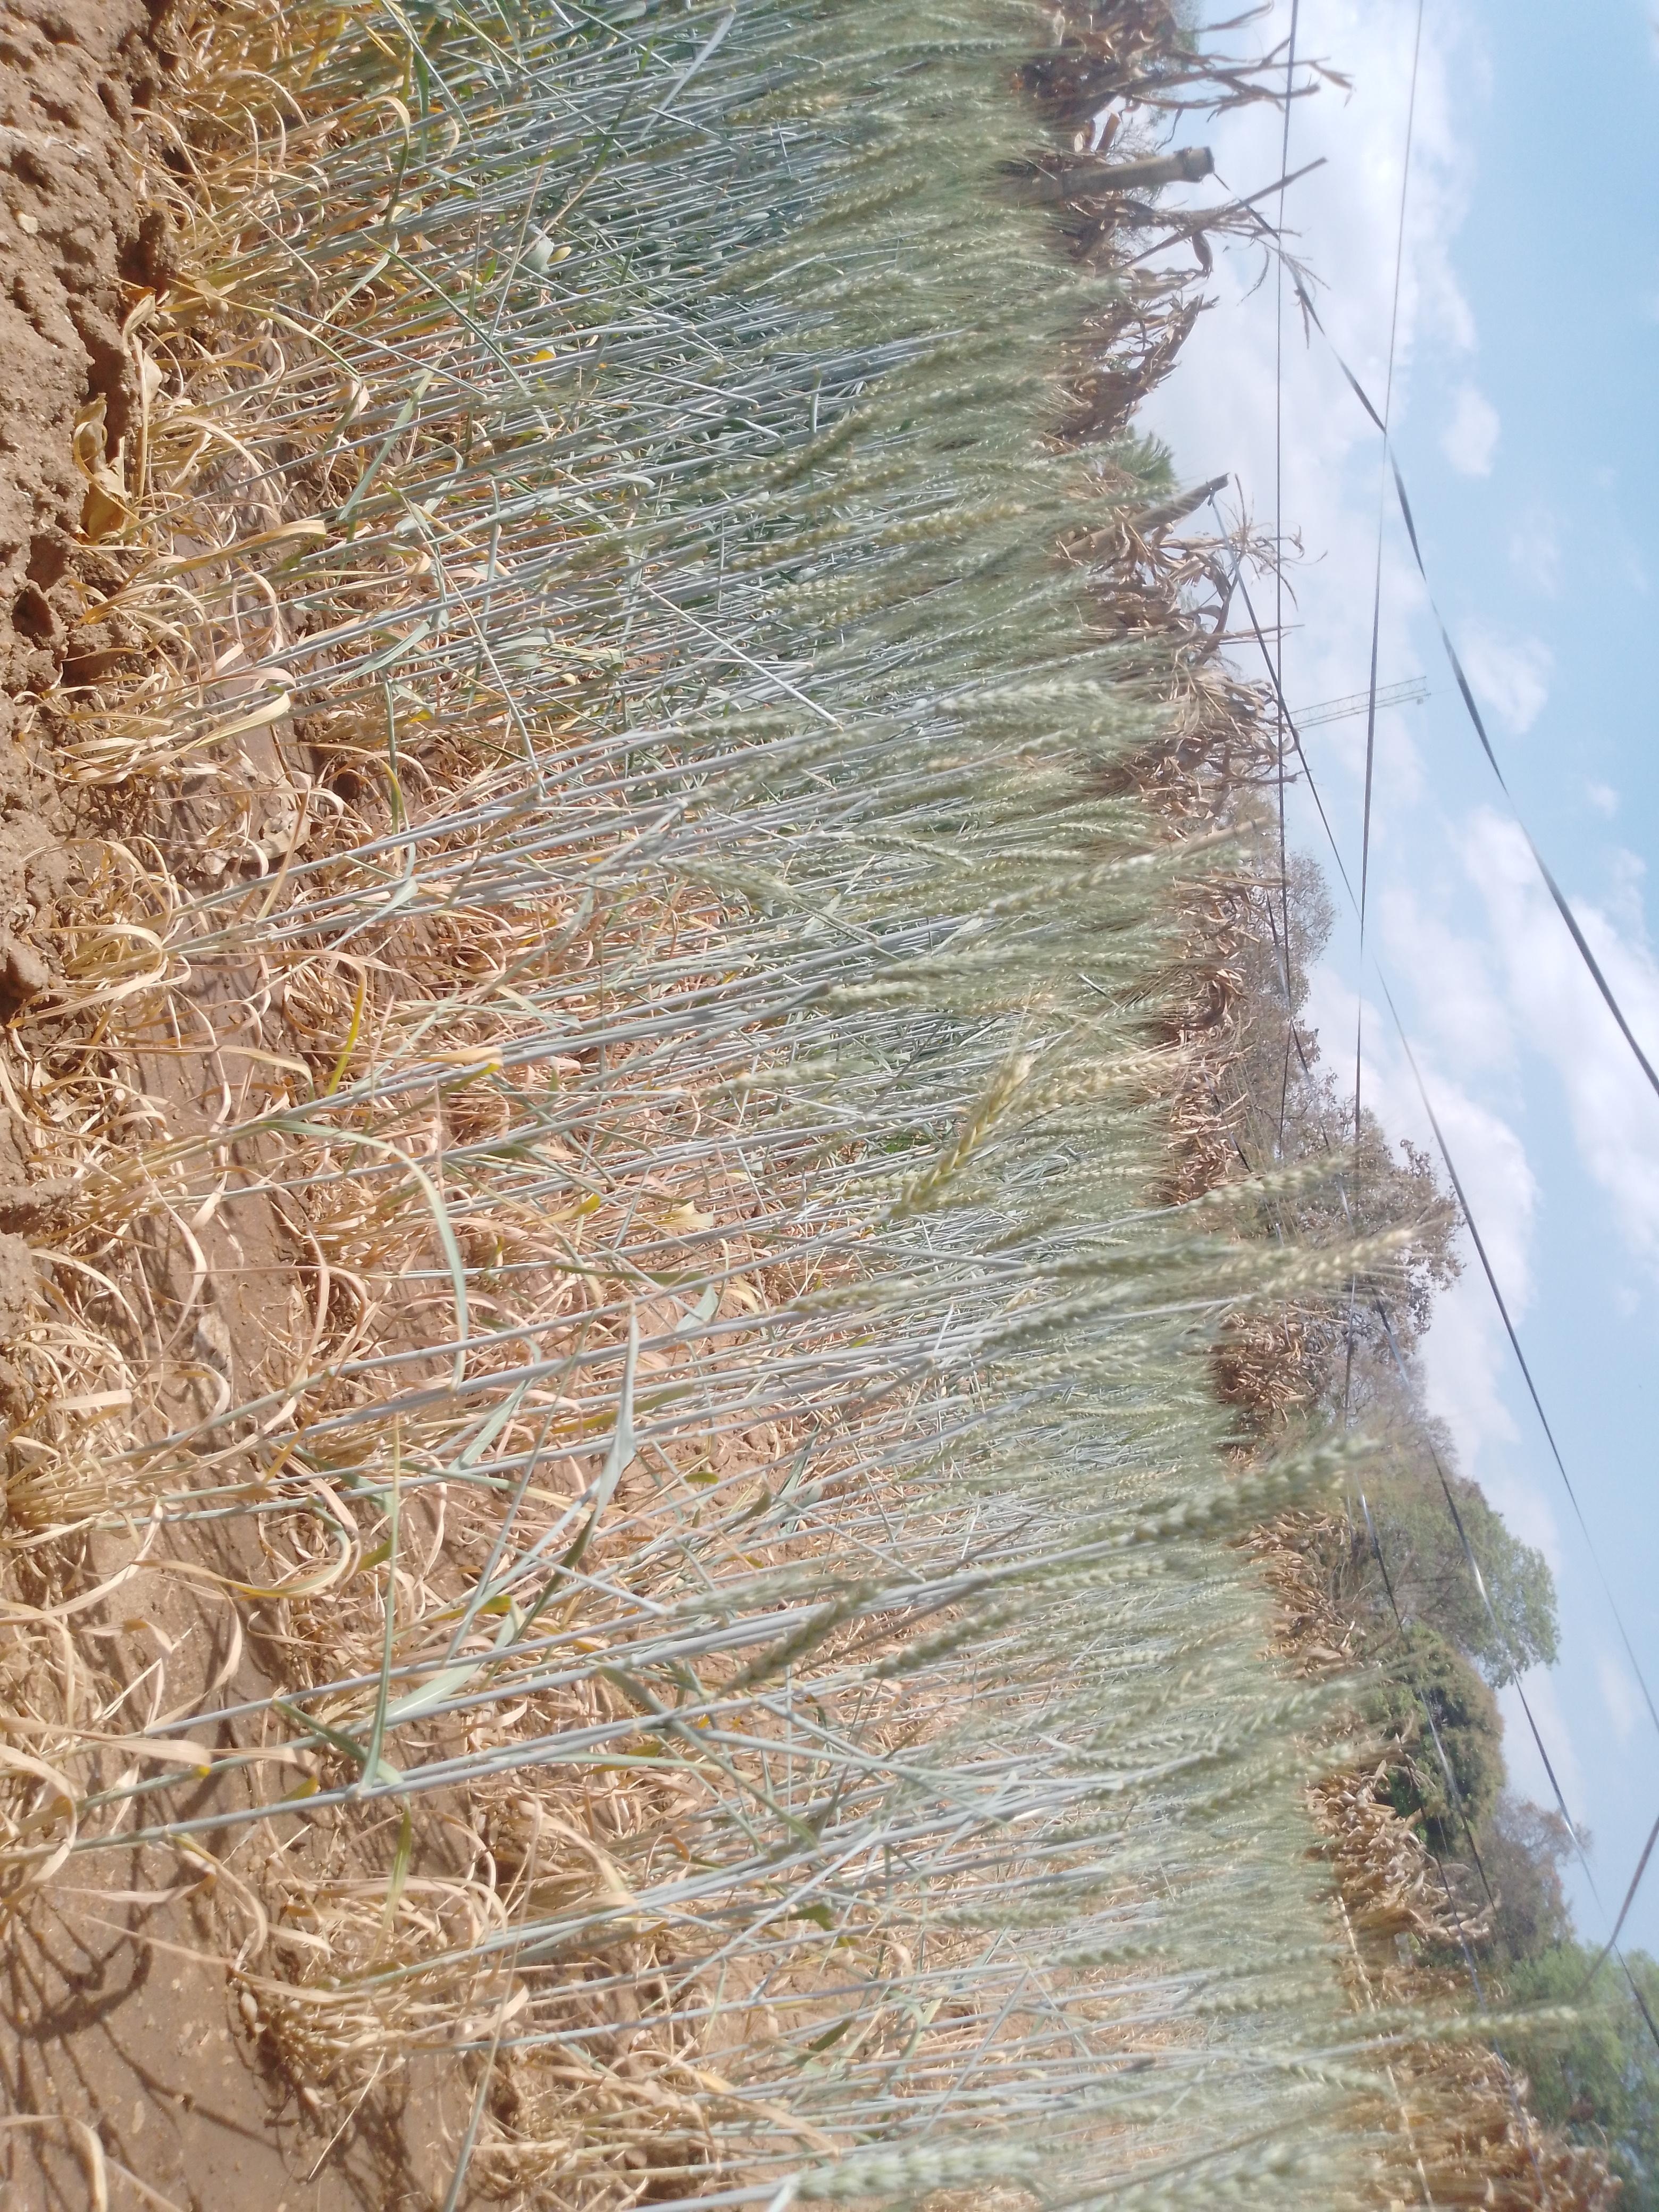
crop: wheat
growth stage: heading tuber
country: Malawi
